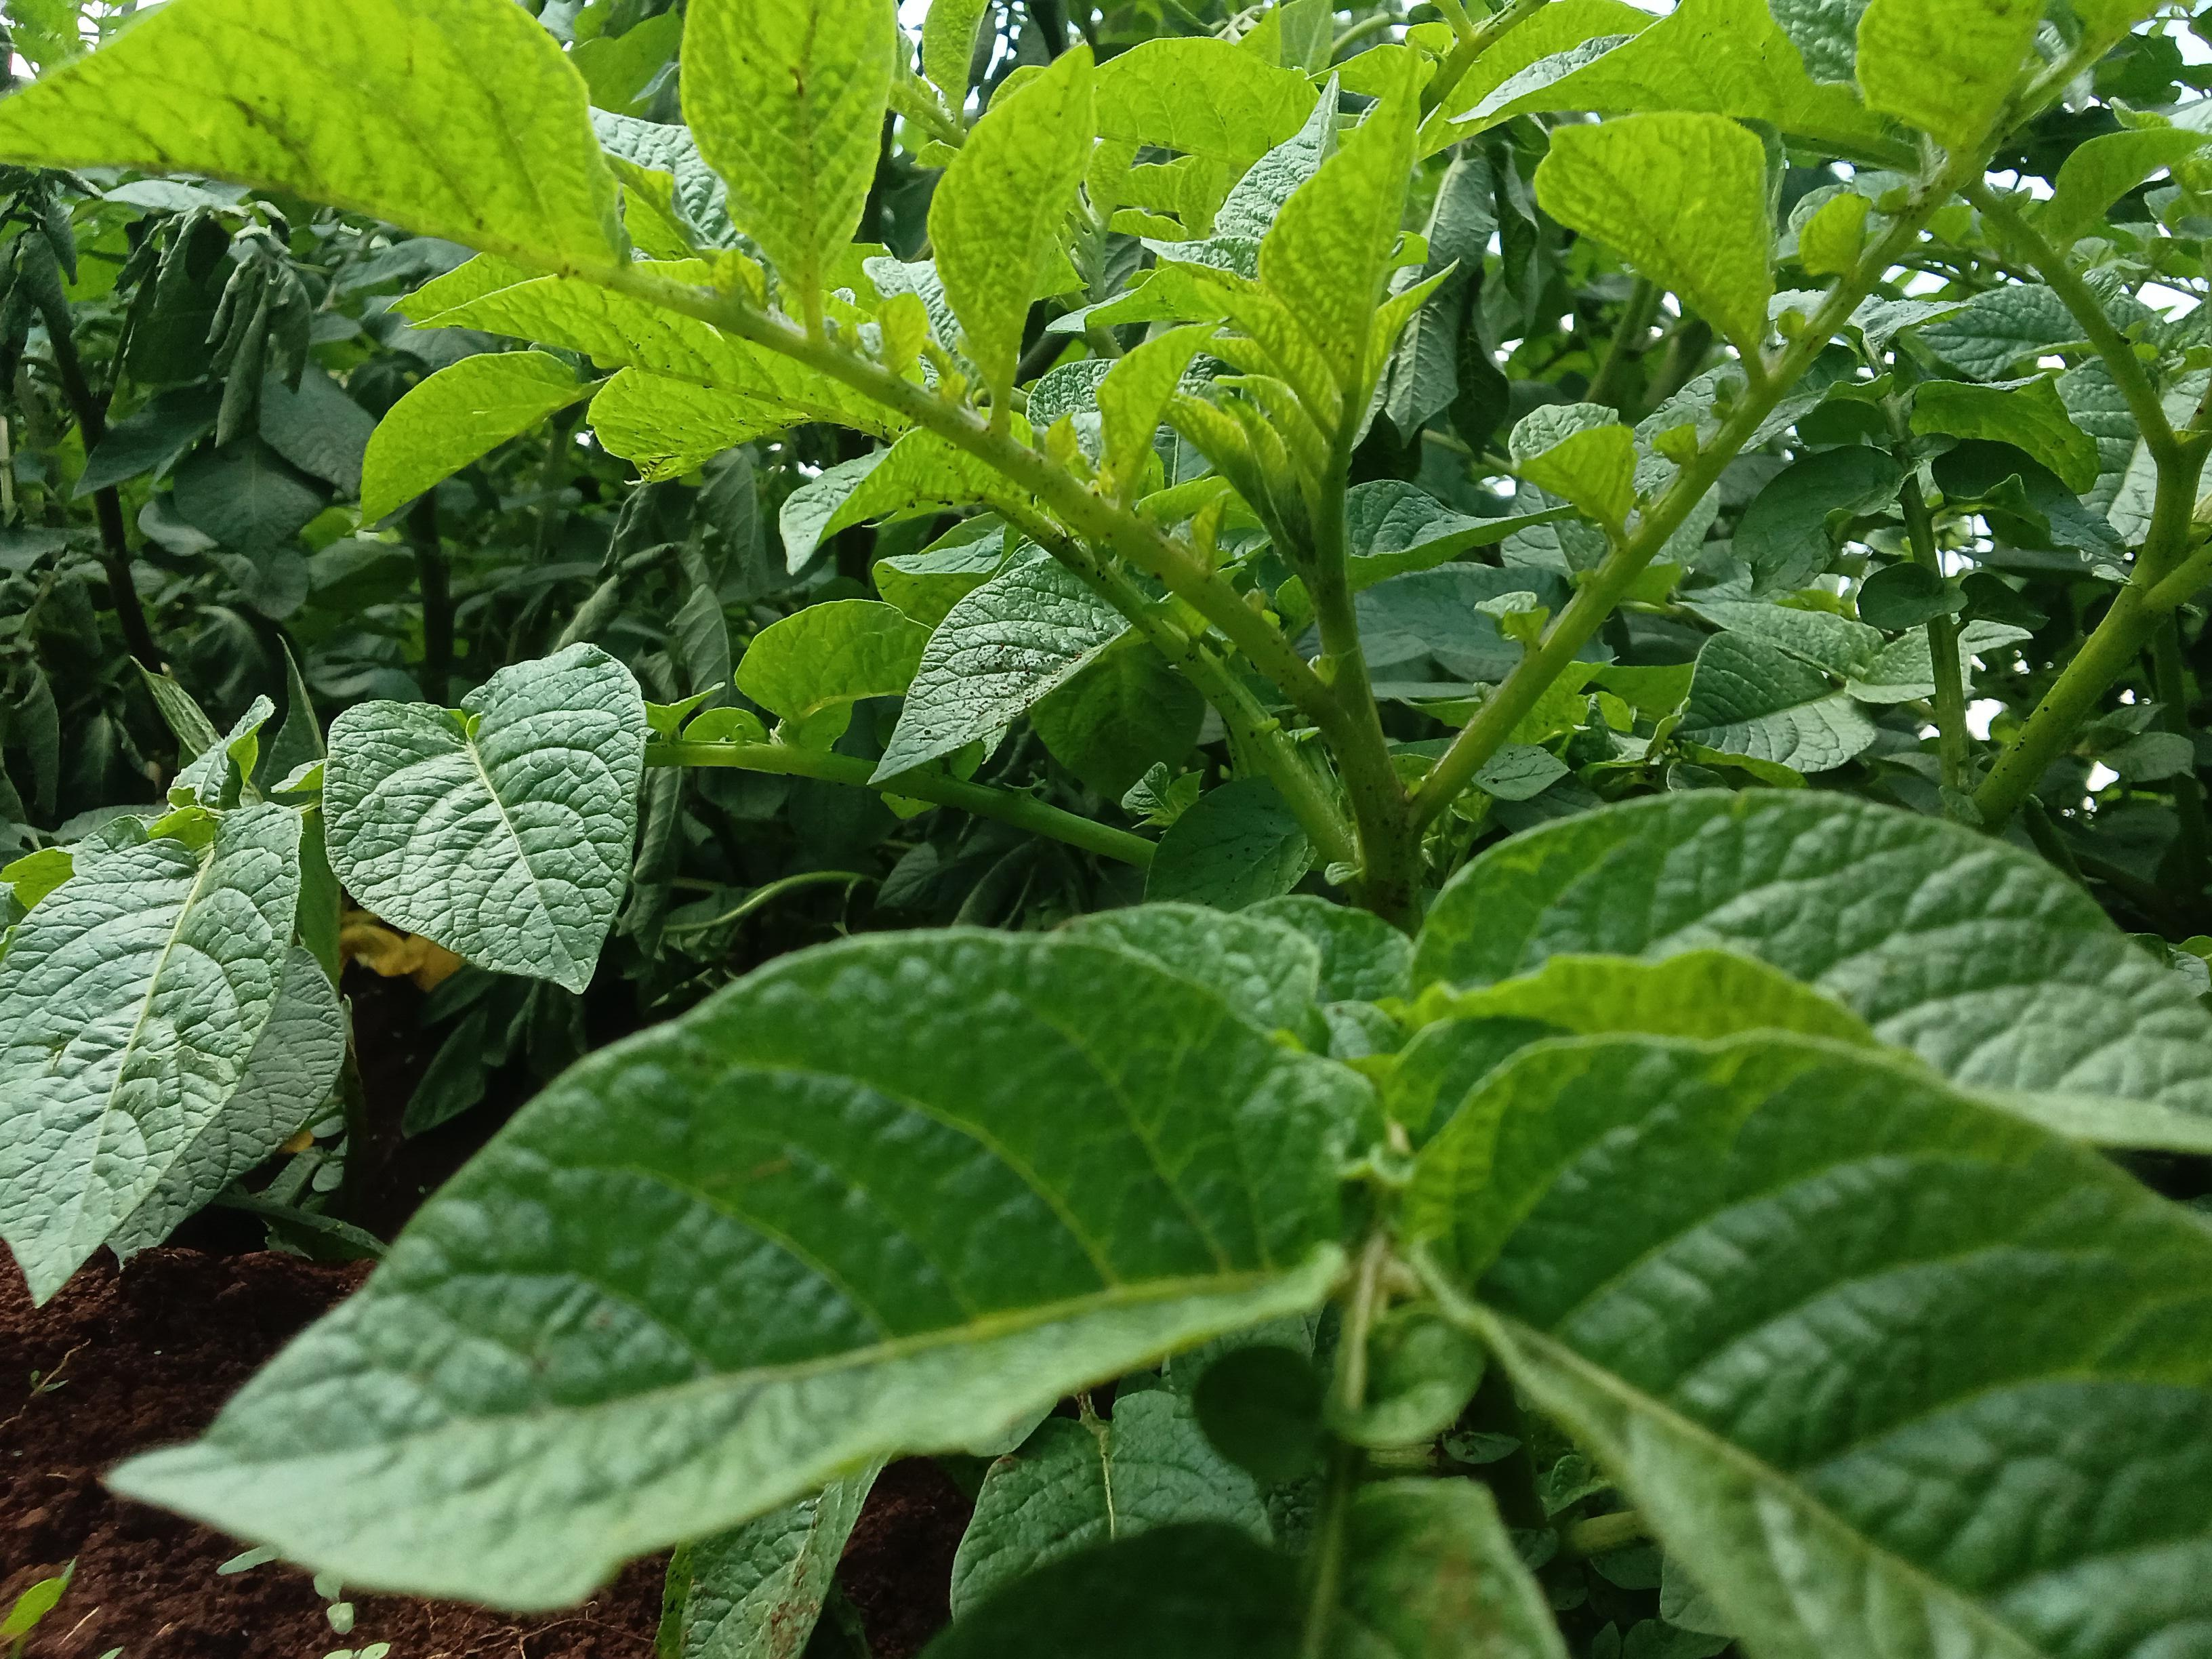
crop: potato
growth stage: flowering
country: Kenya
